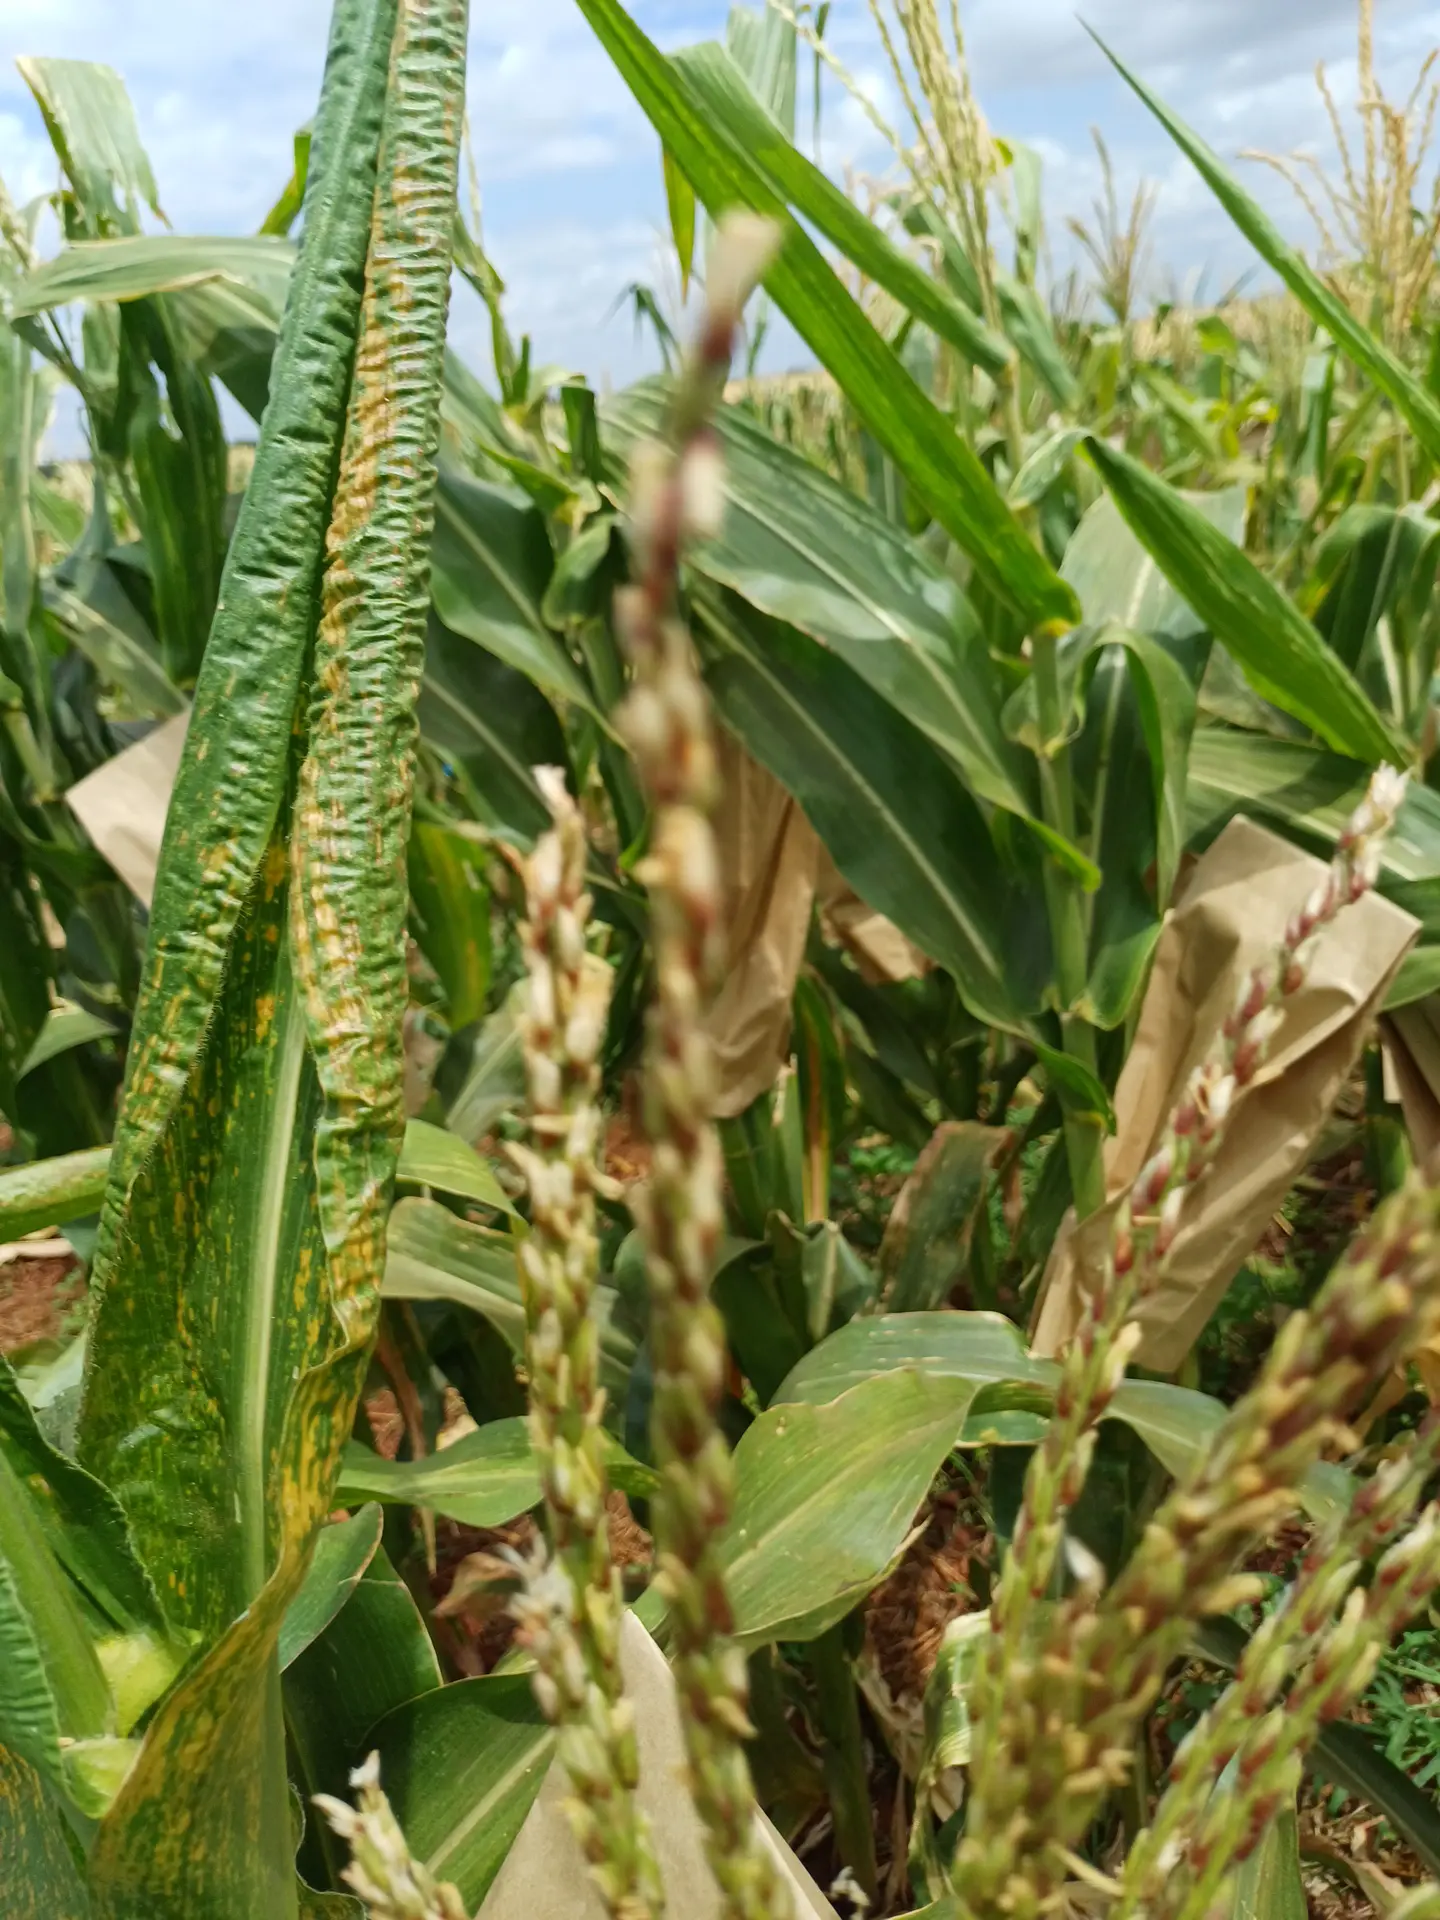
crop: maize
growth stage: flowering
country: Kenya
